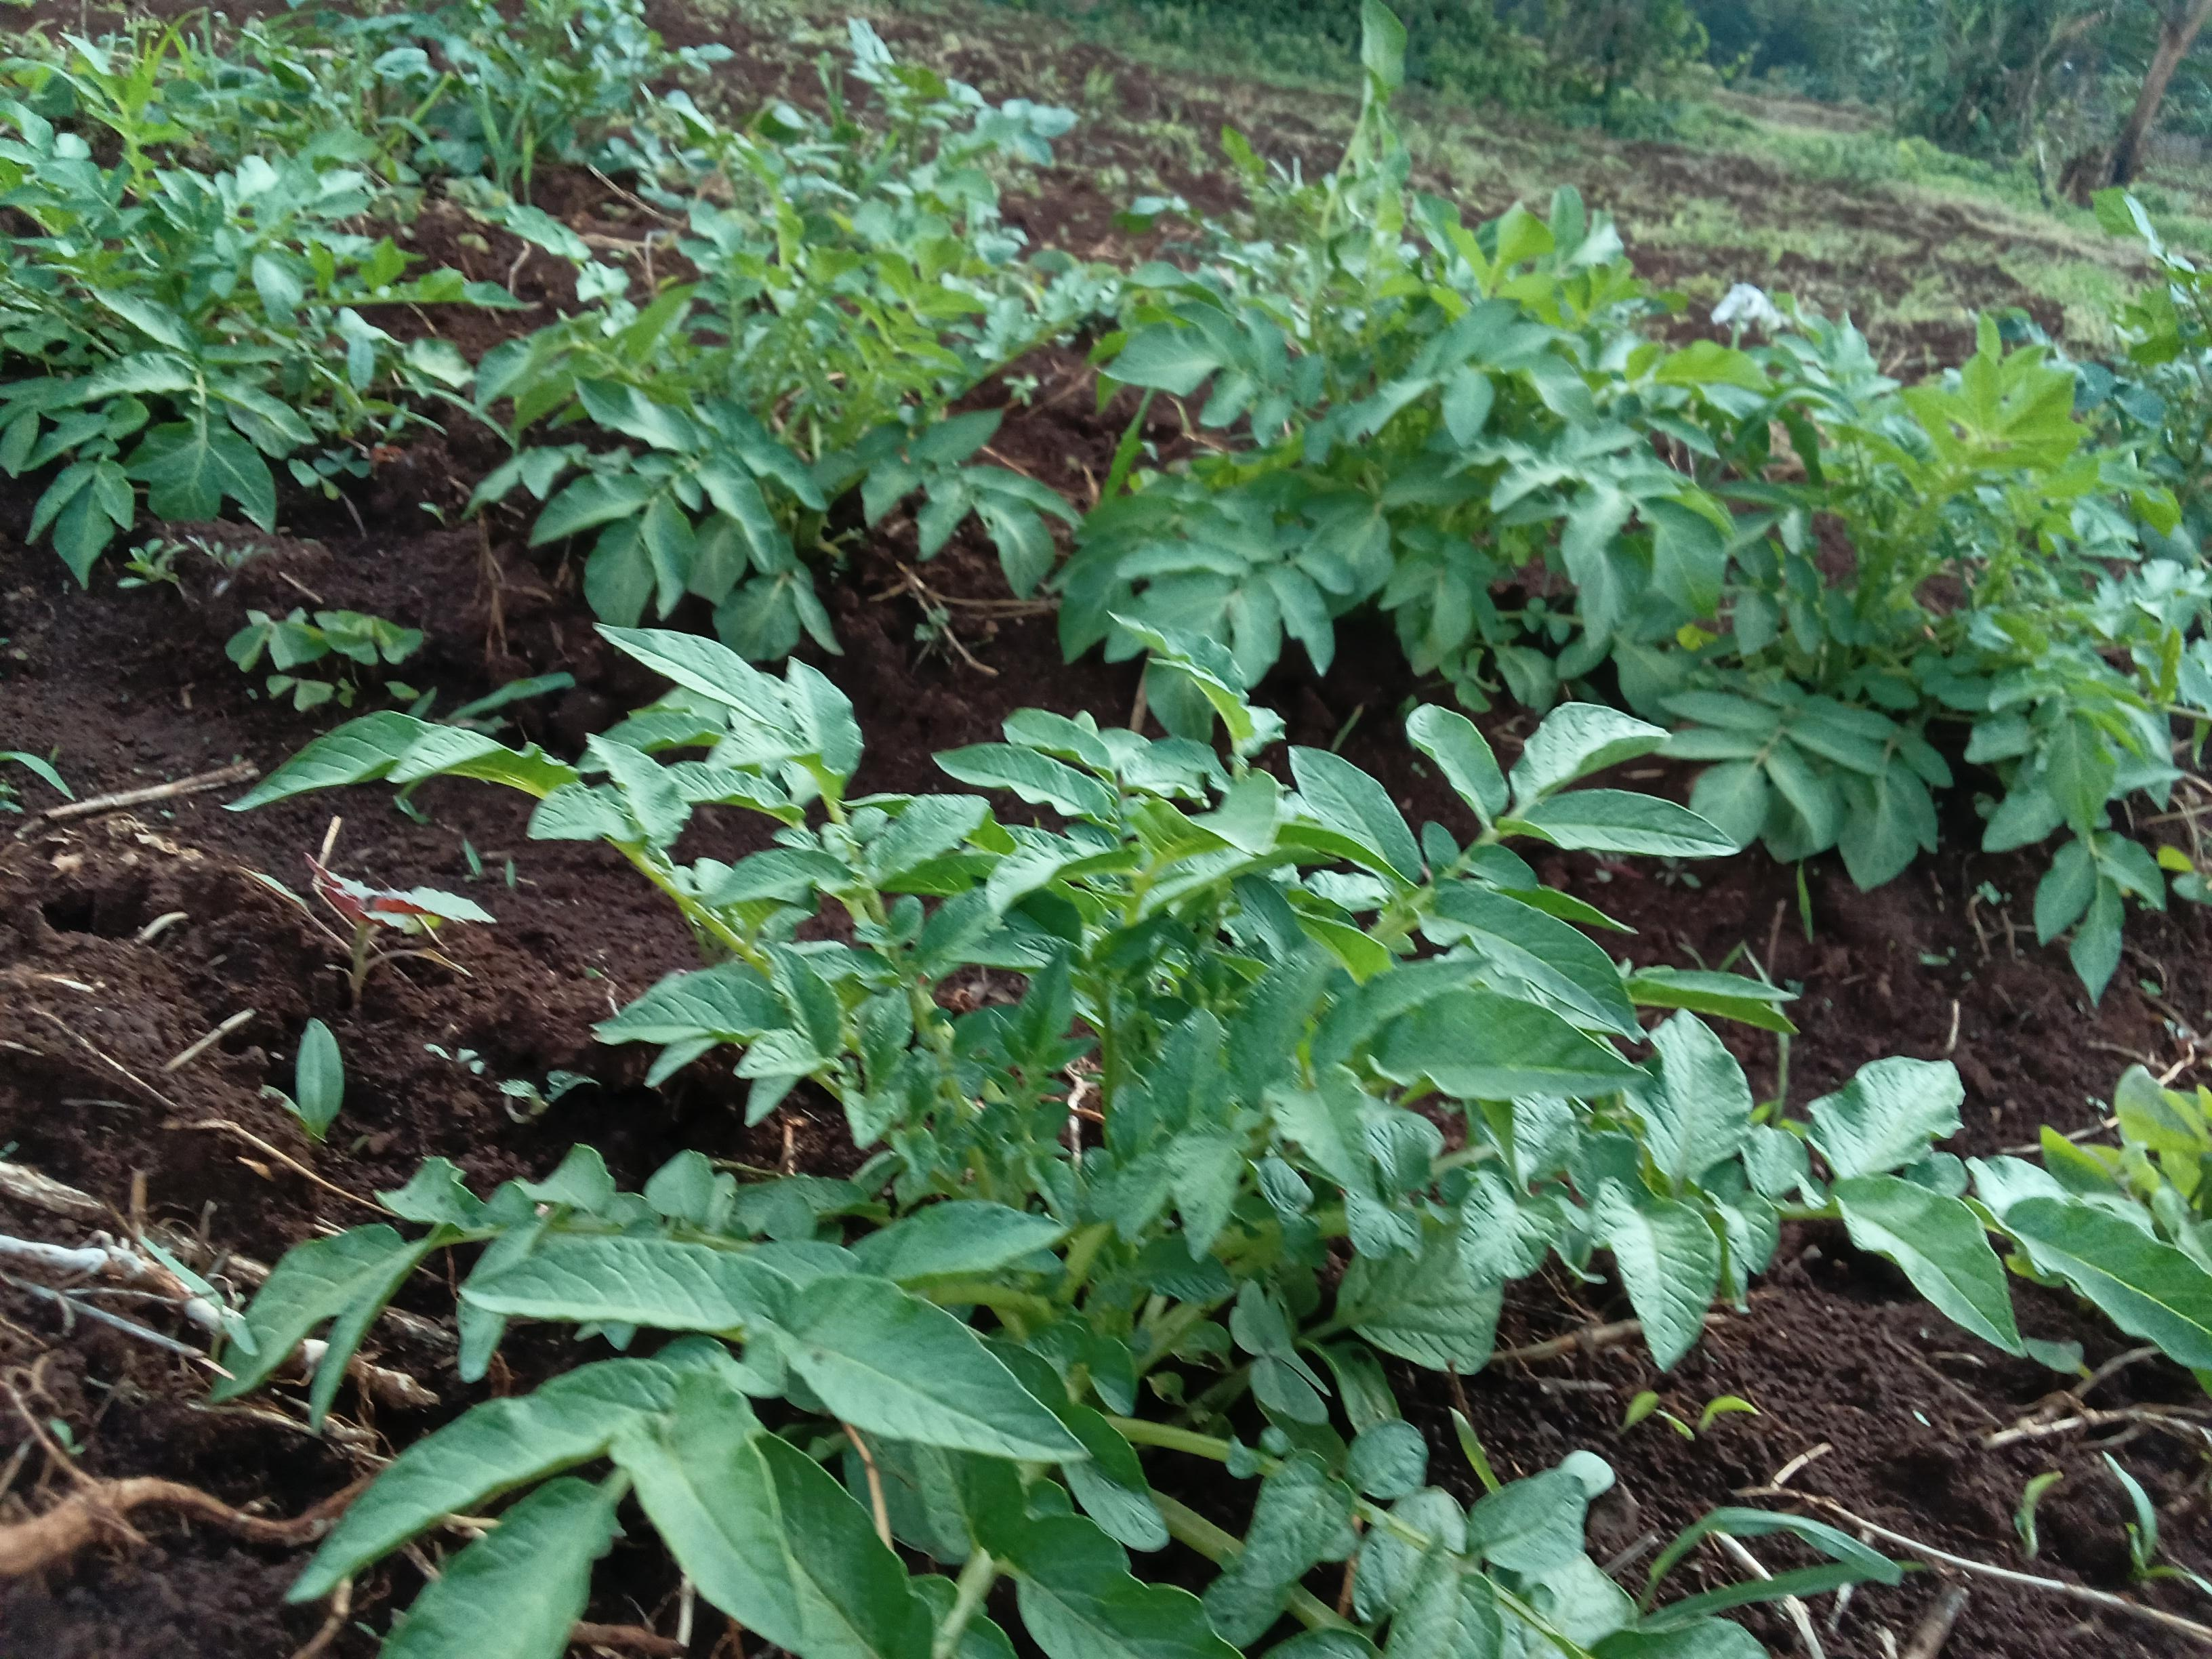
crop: potato
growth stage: vegetative
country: Kenya
